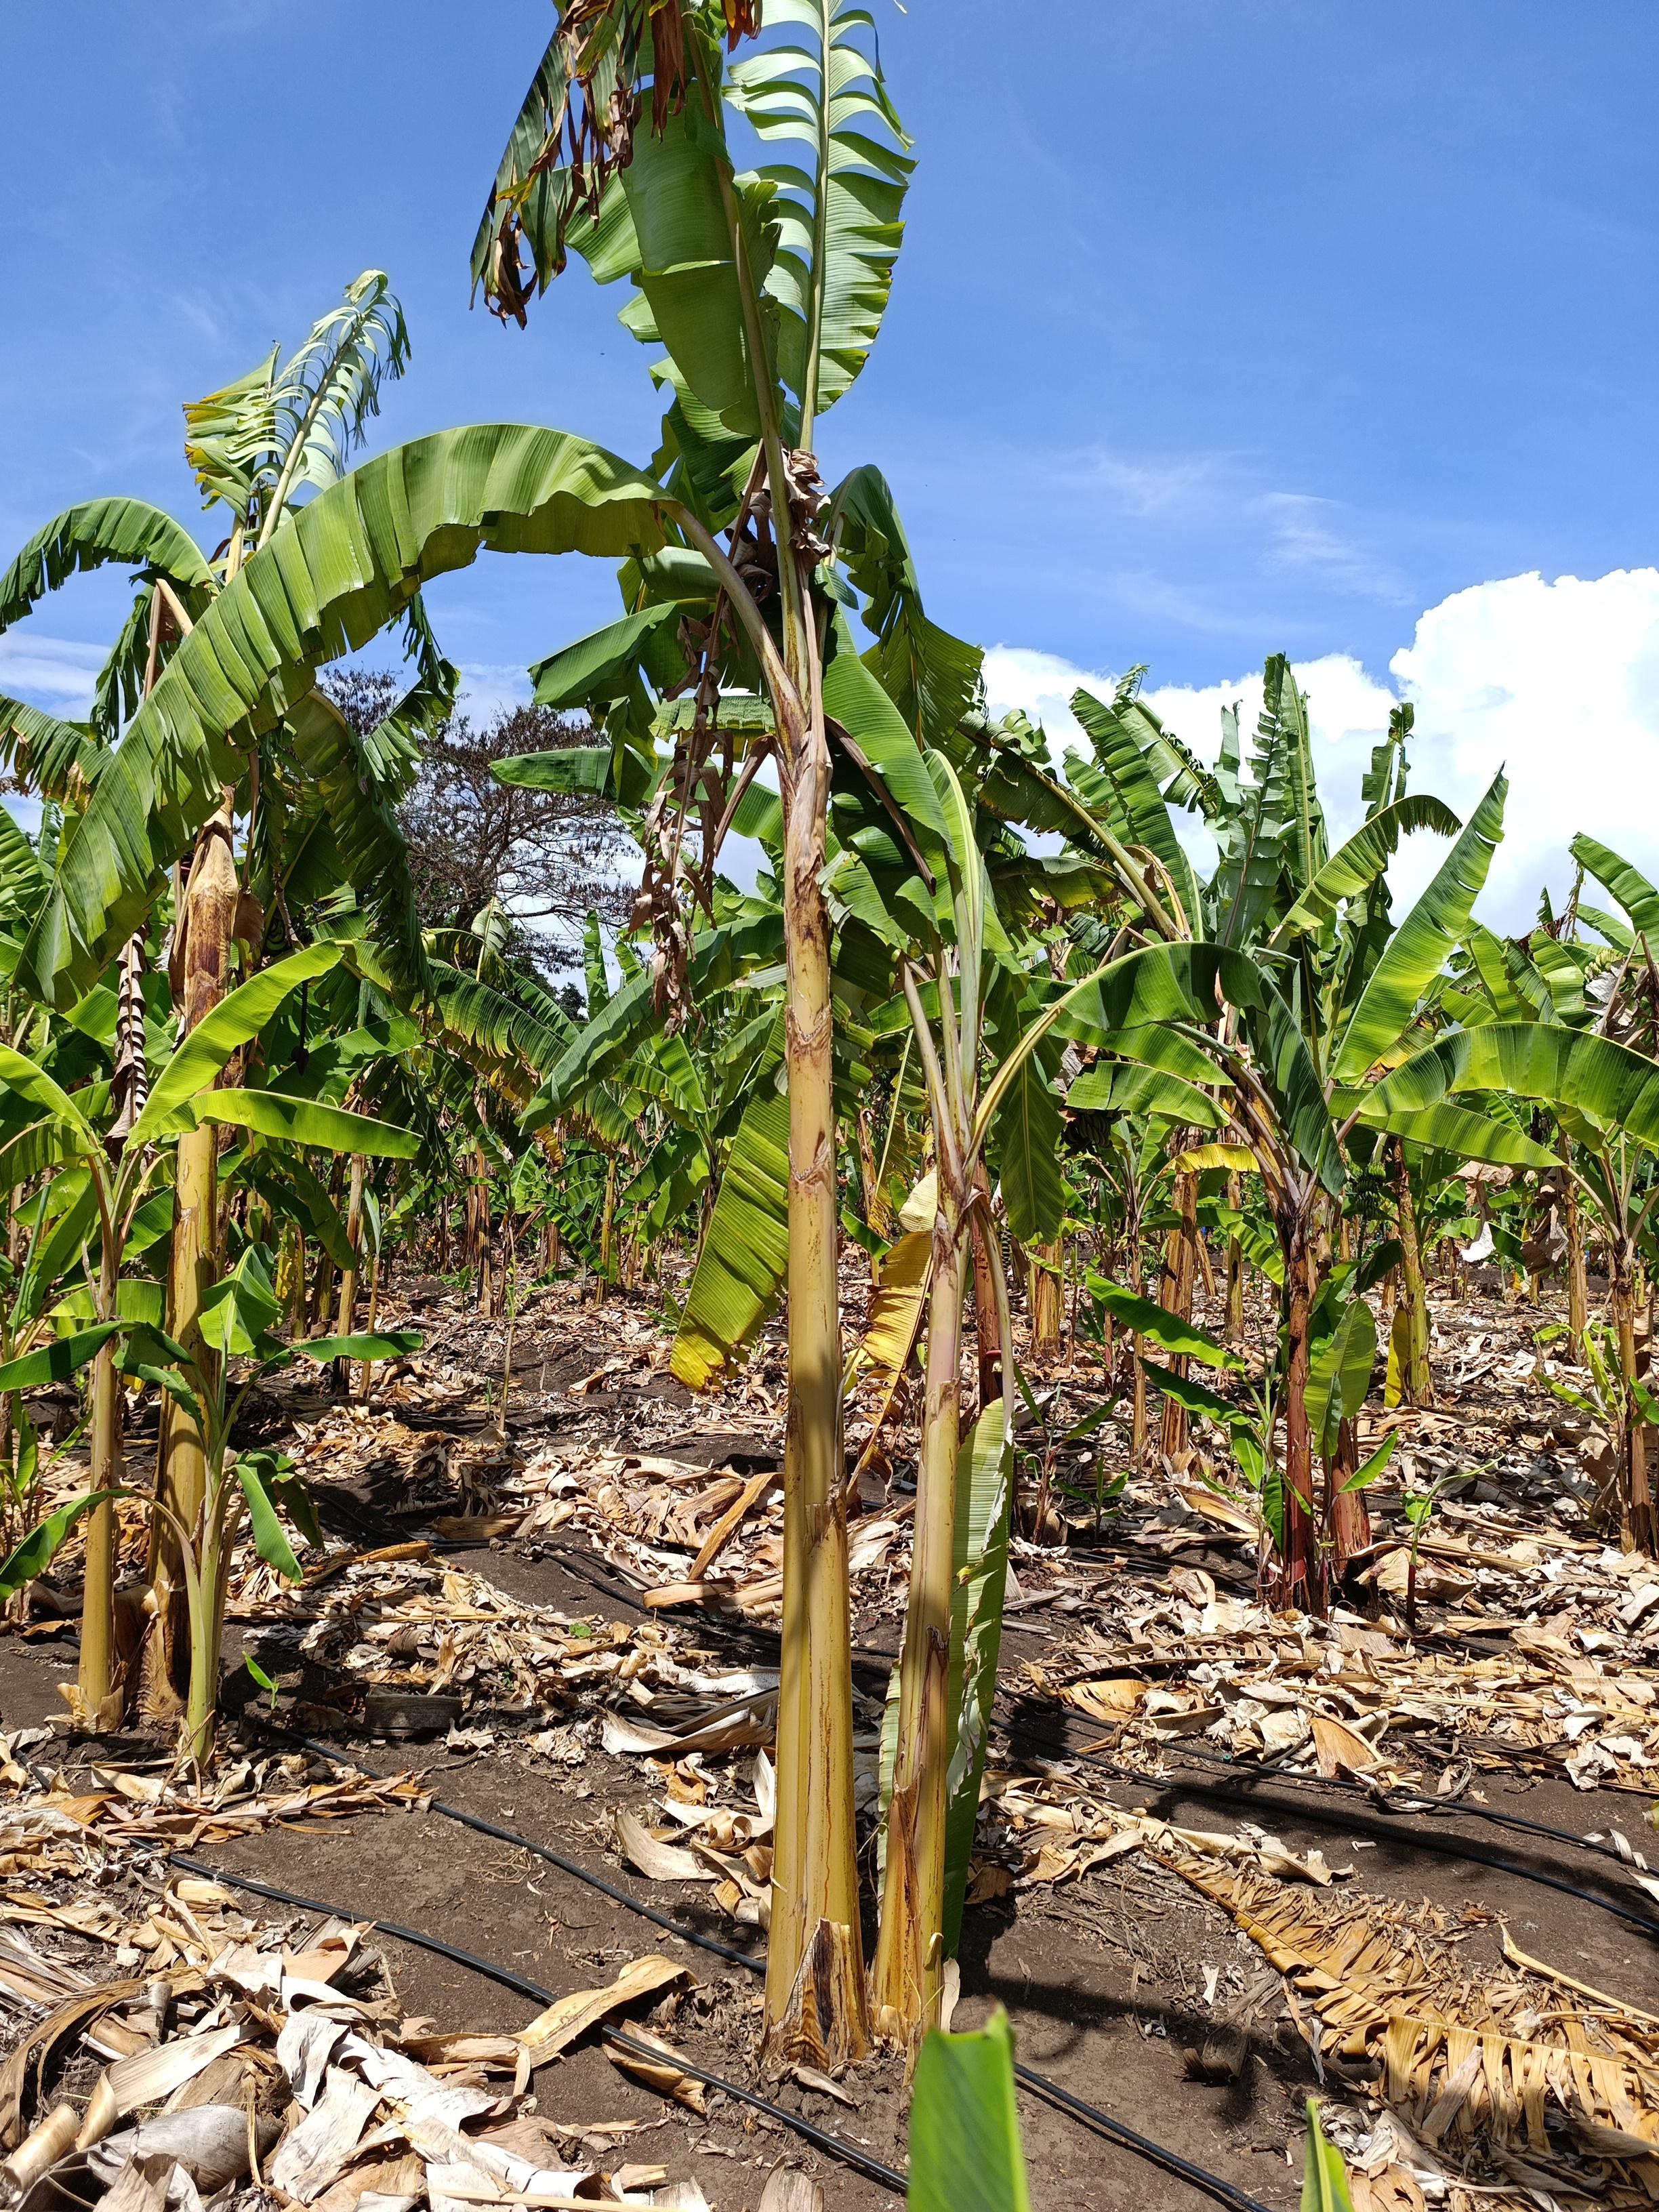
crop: banana
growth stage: vegetative
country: Tanzania
